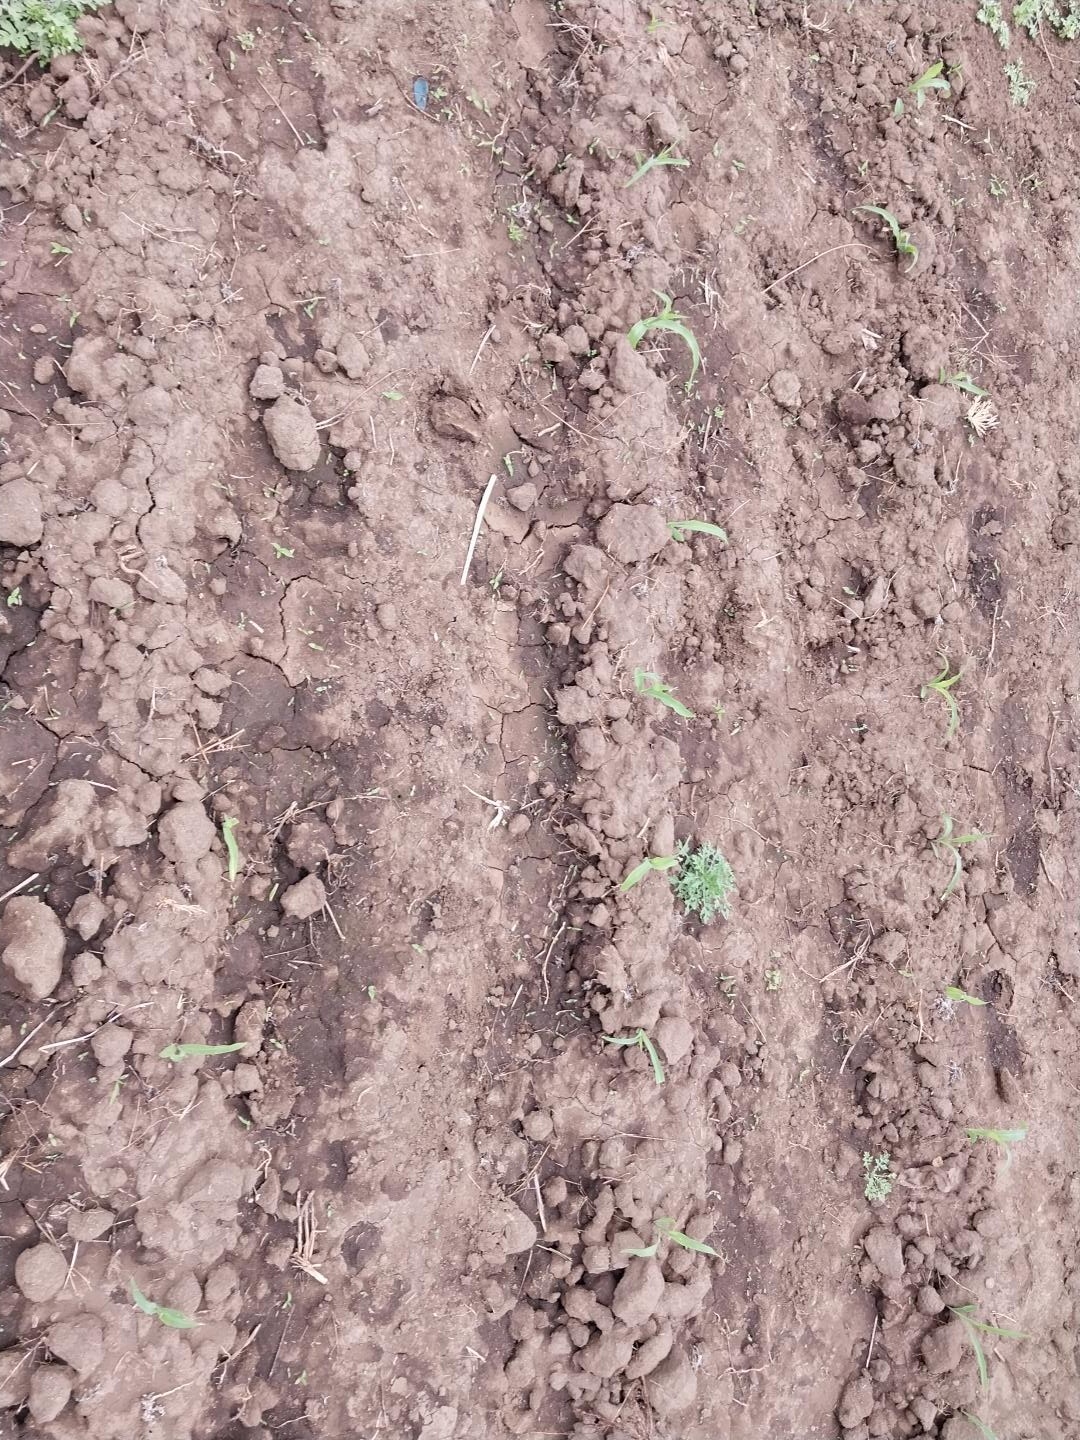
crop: maize
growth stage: emergence
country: Tanzania
